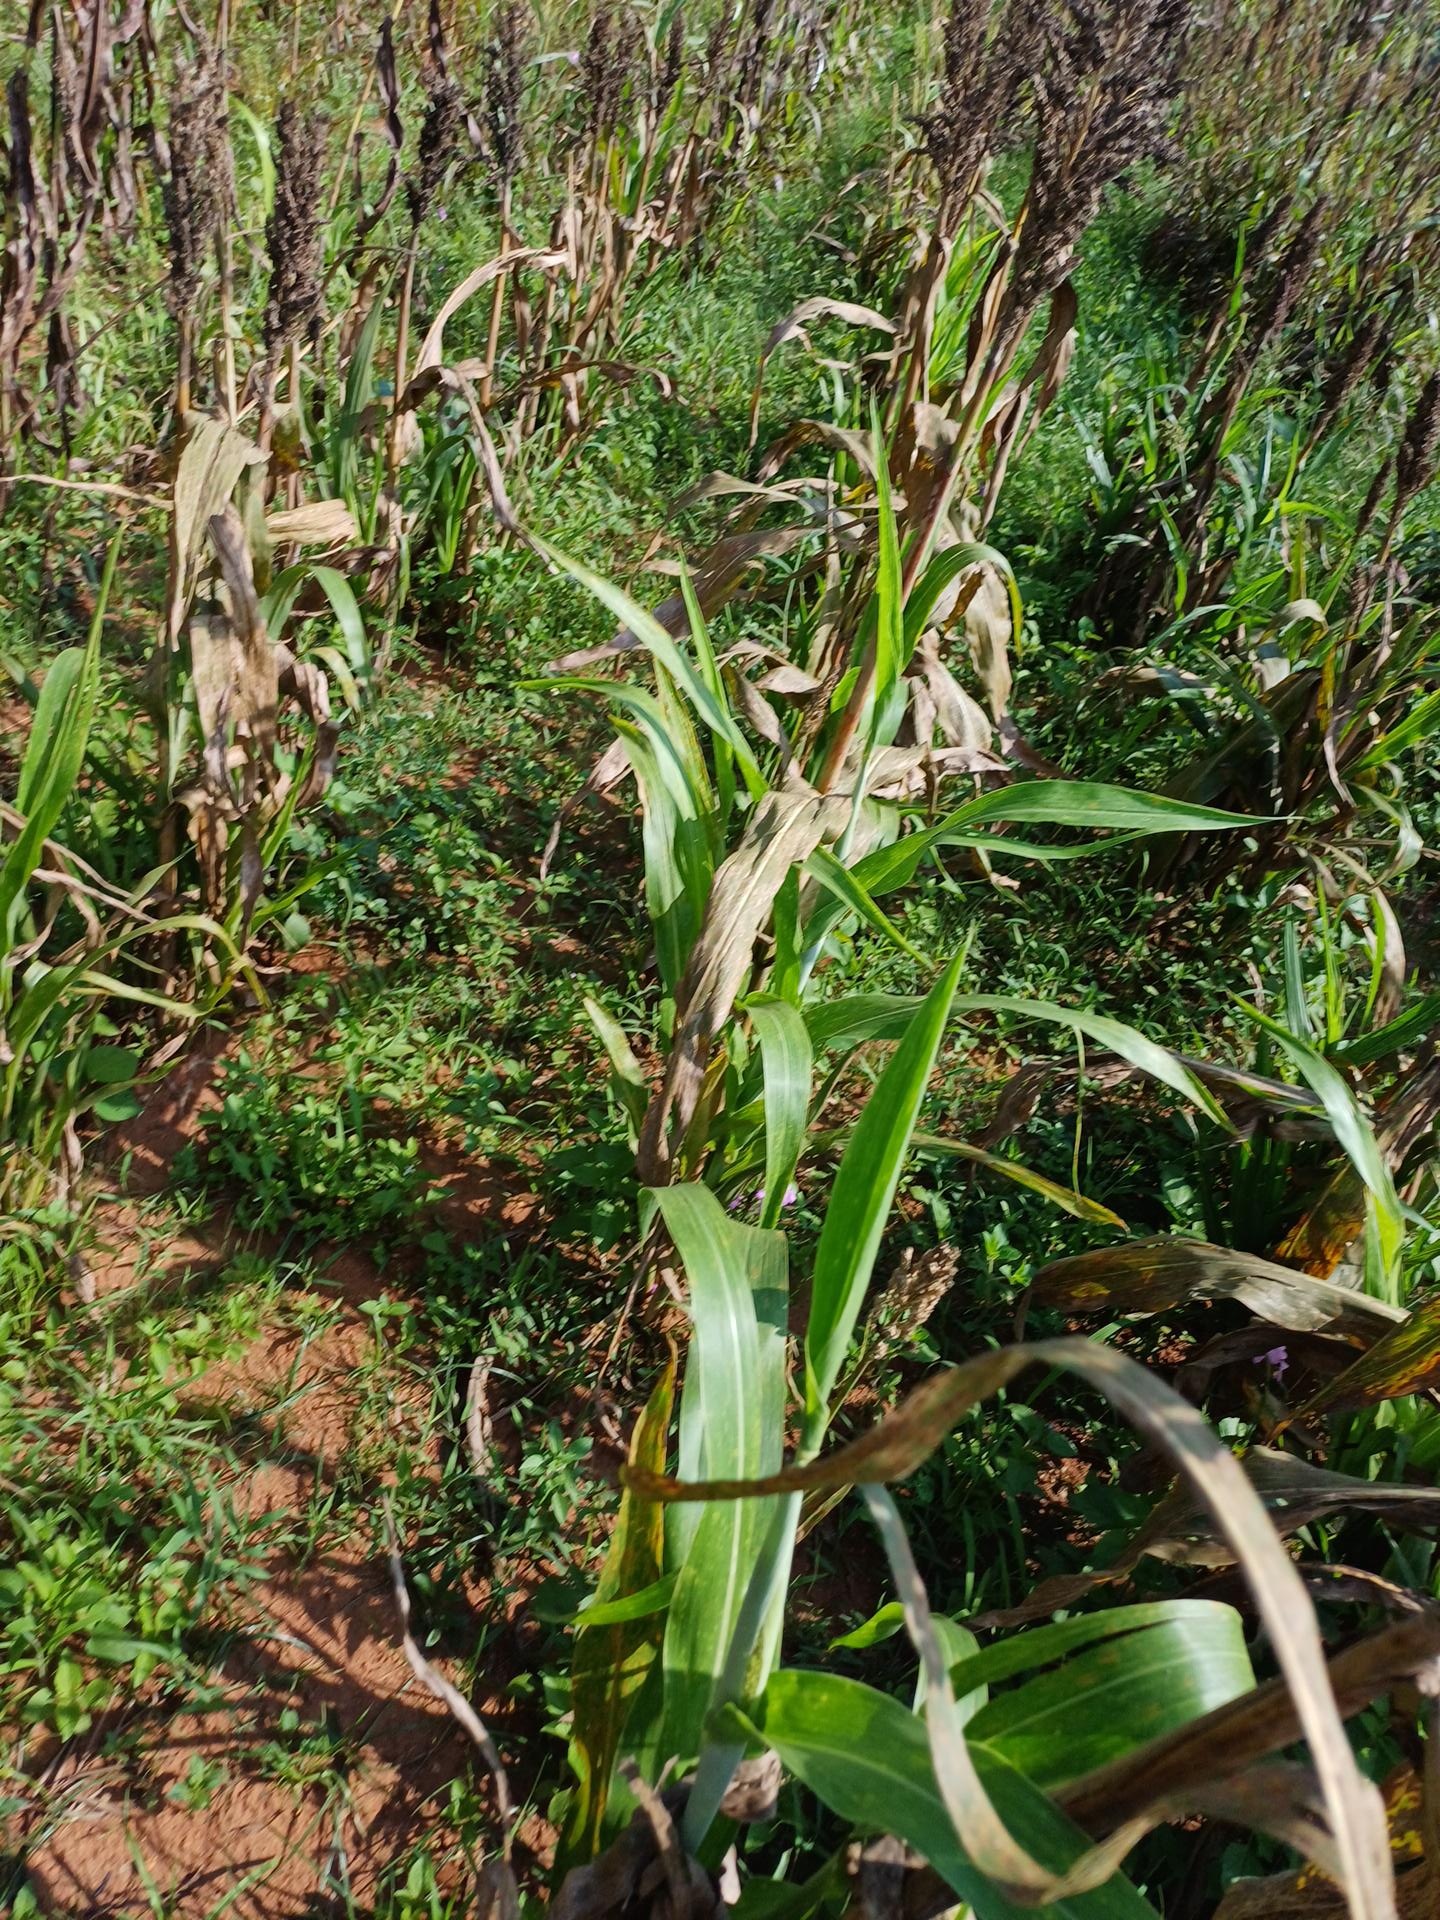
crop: sorghum
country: Kenya
